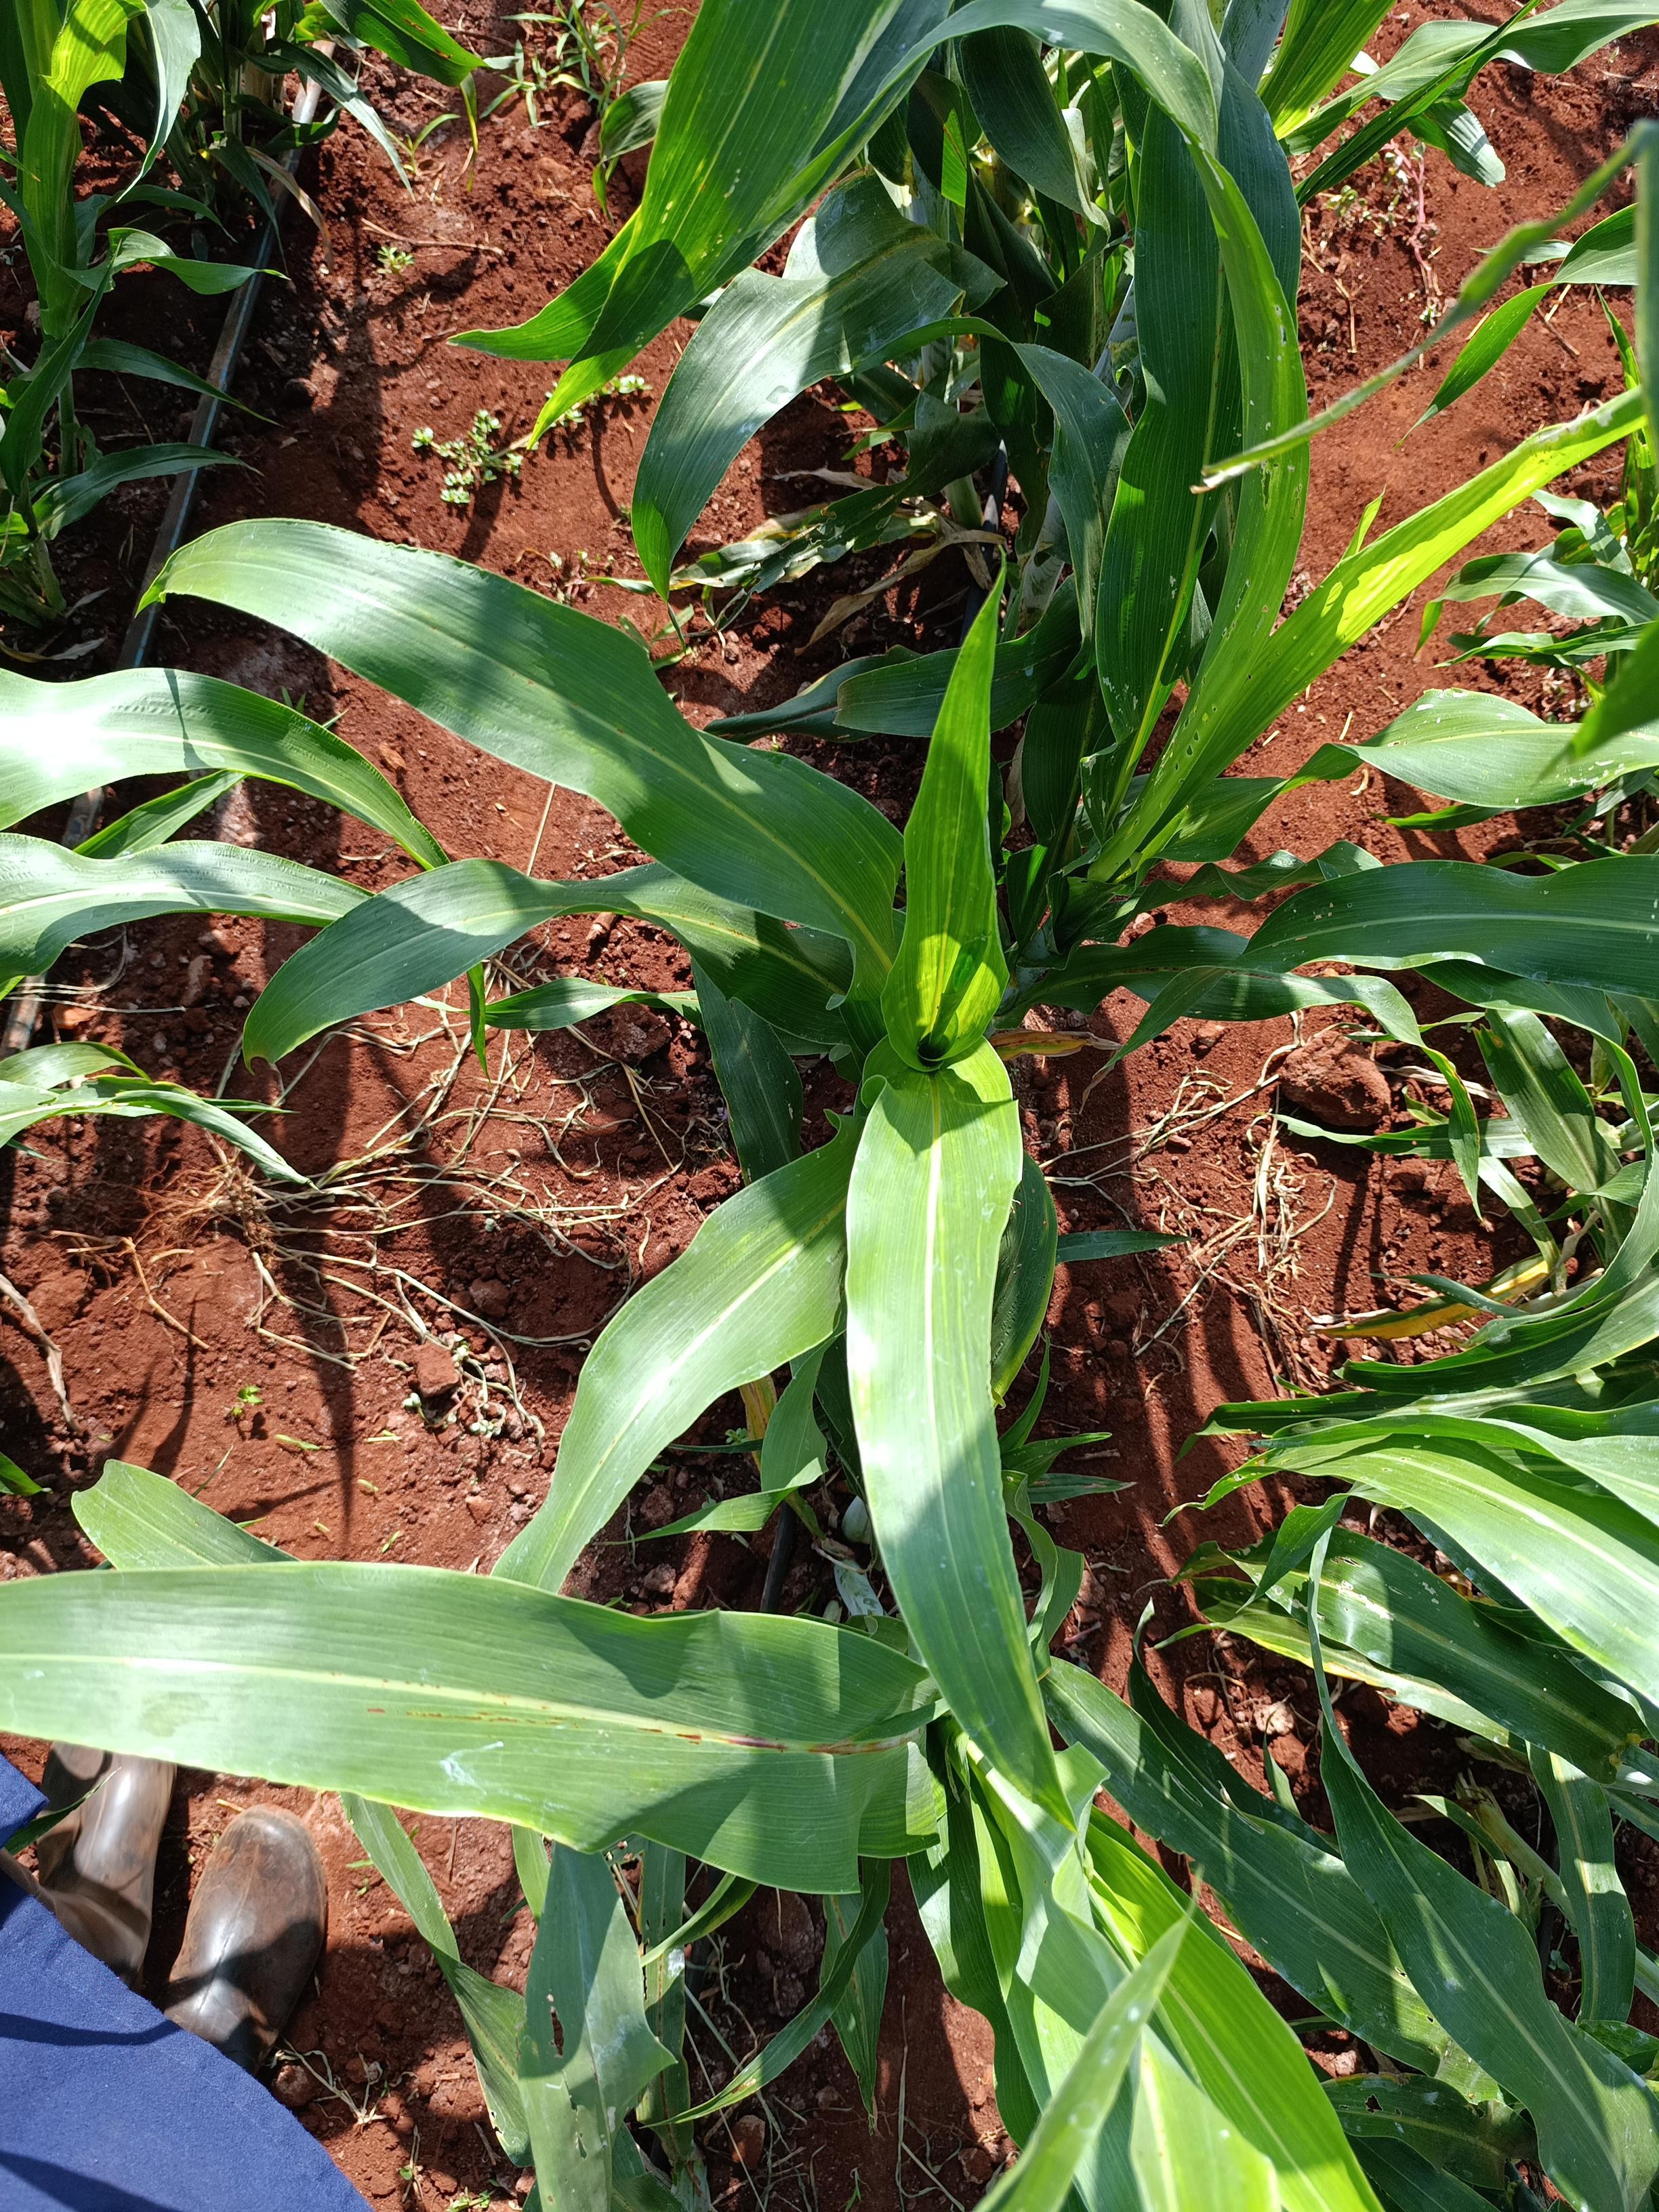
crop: sorghum
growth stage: heading tuber
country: Kenya
